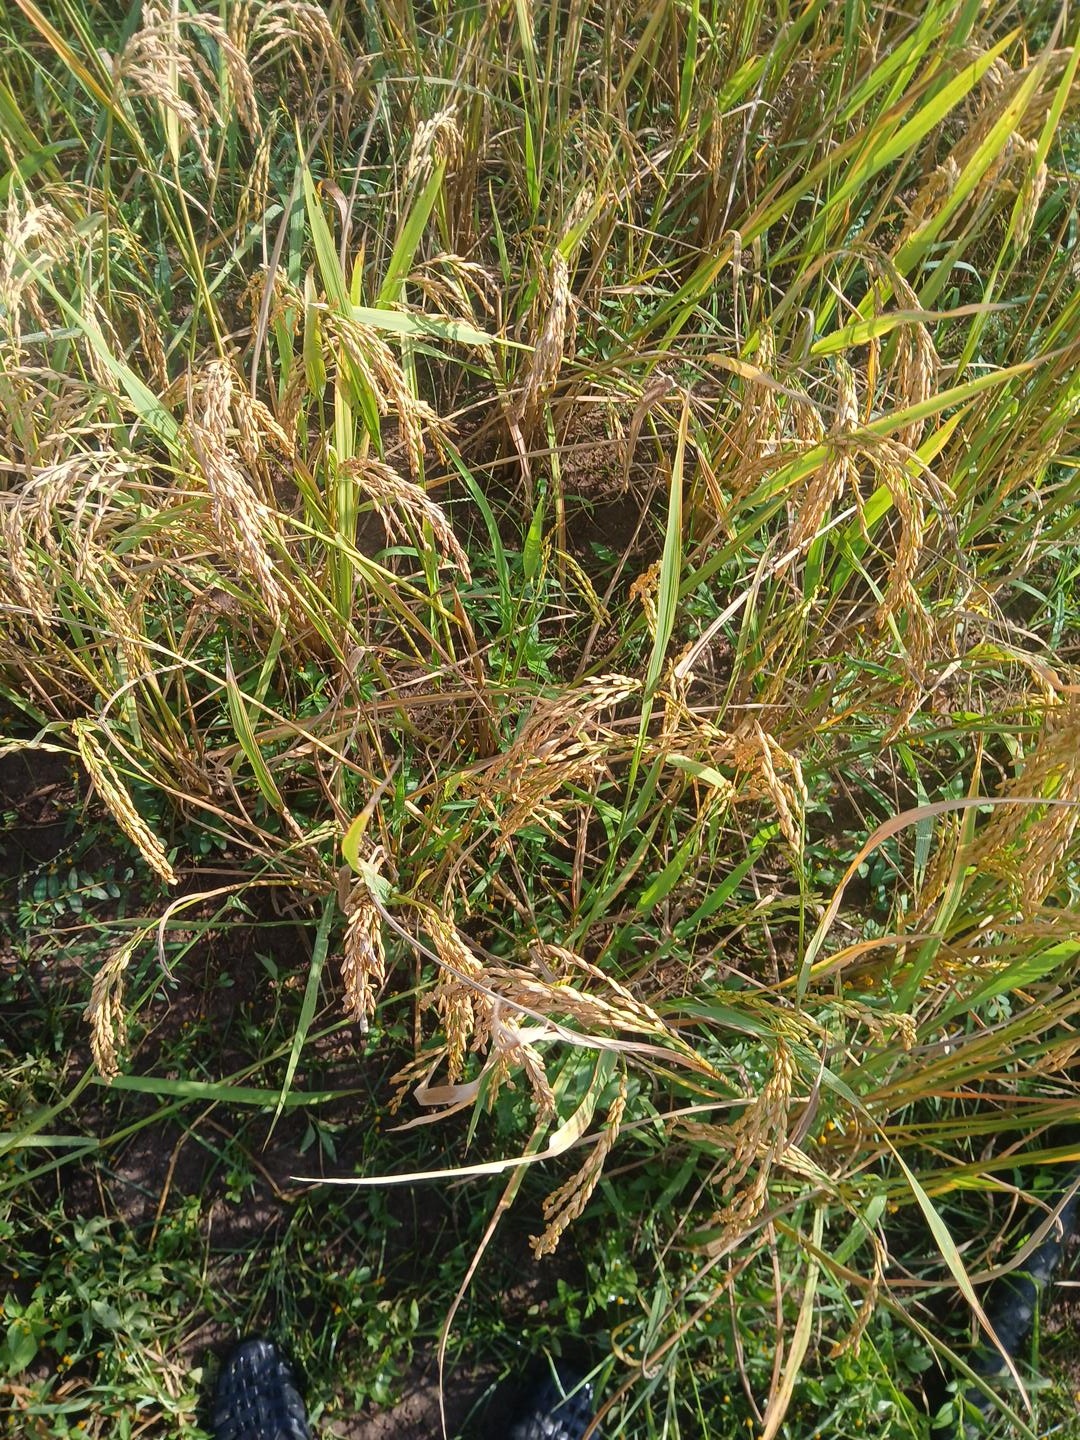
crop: rice
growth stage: ripening
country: Côte d'Ivoire
